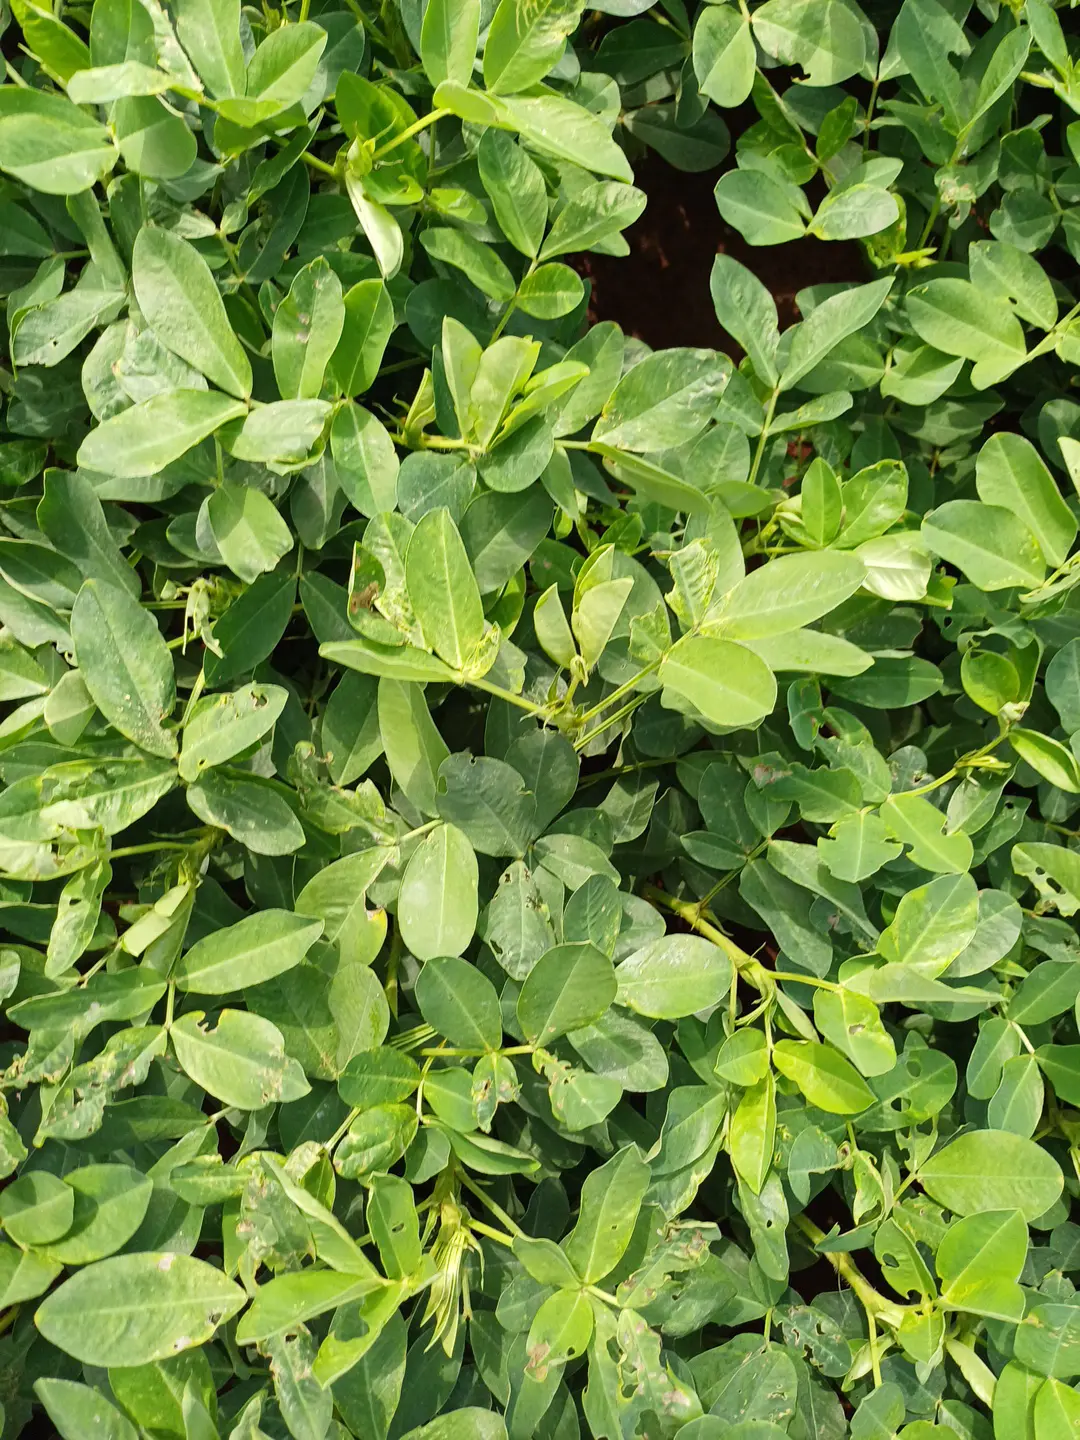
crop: groundnut
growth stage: flowering
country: Kenya
